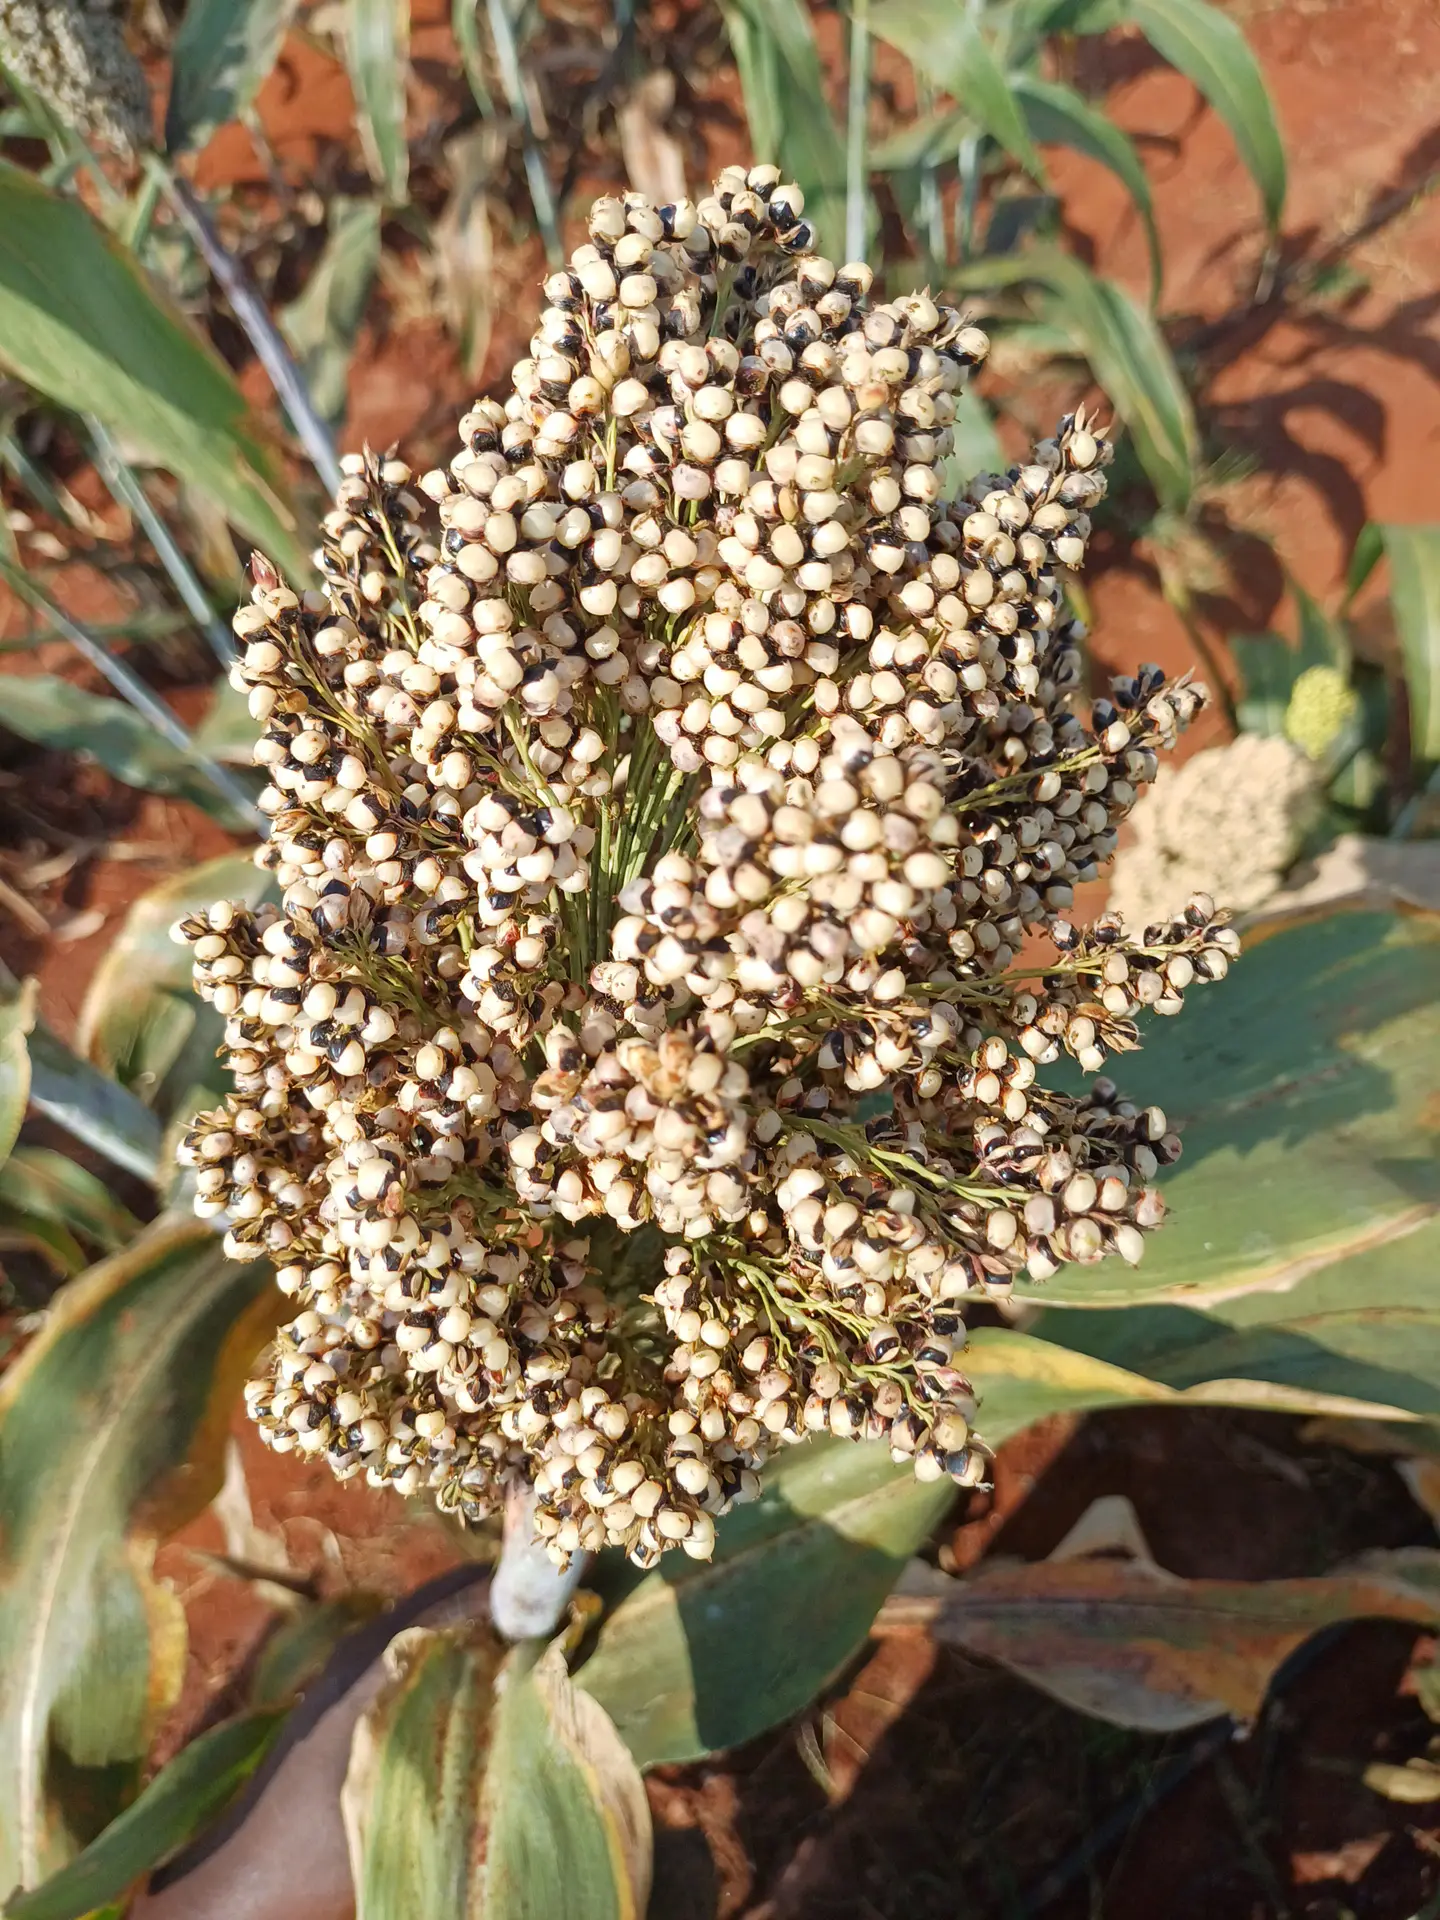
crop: sorghum
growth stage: maturity
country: Kenya
